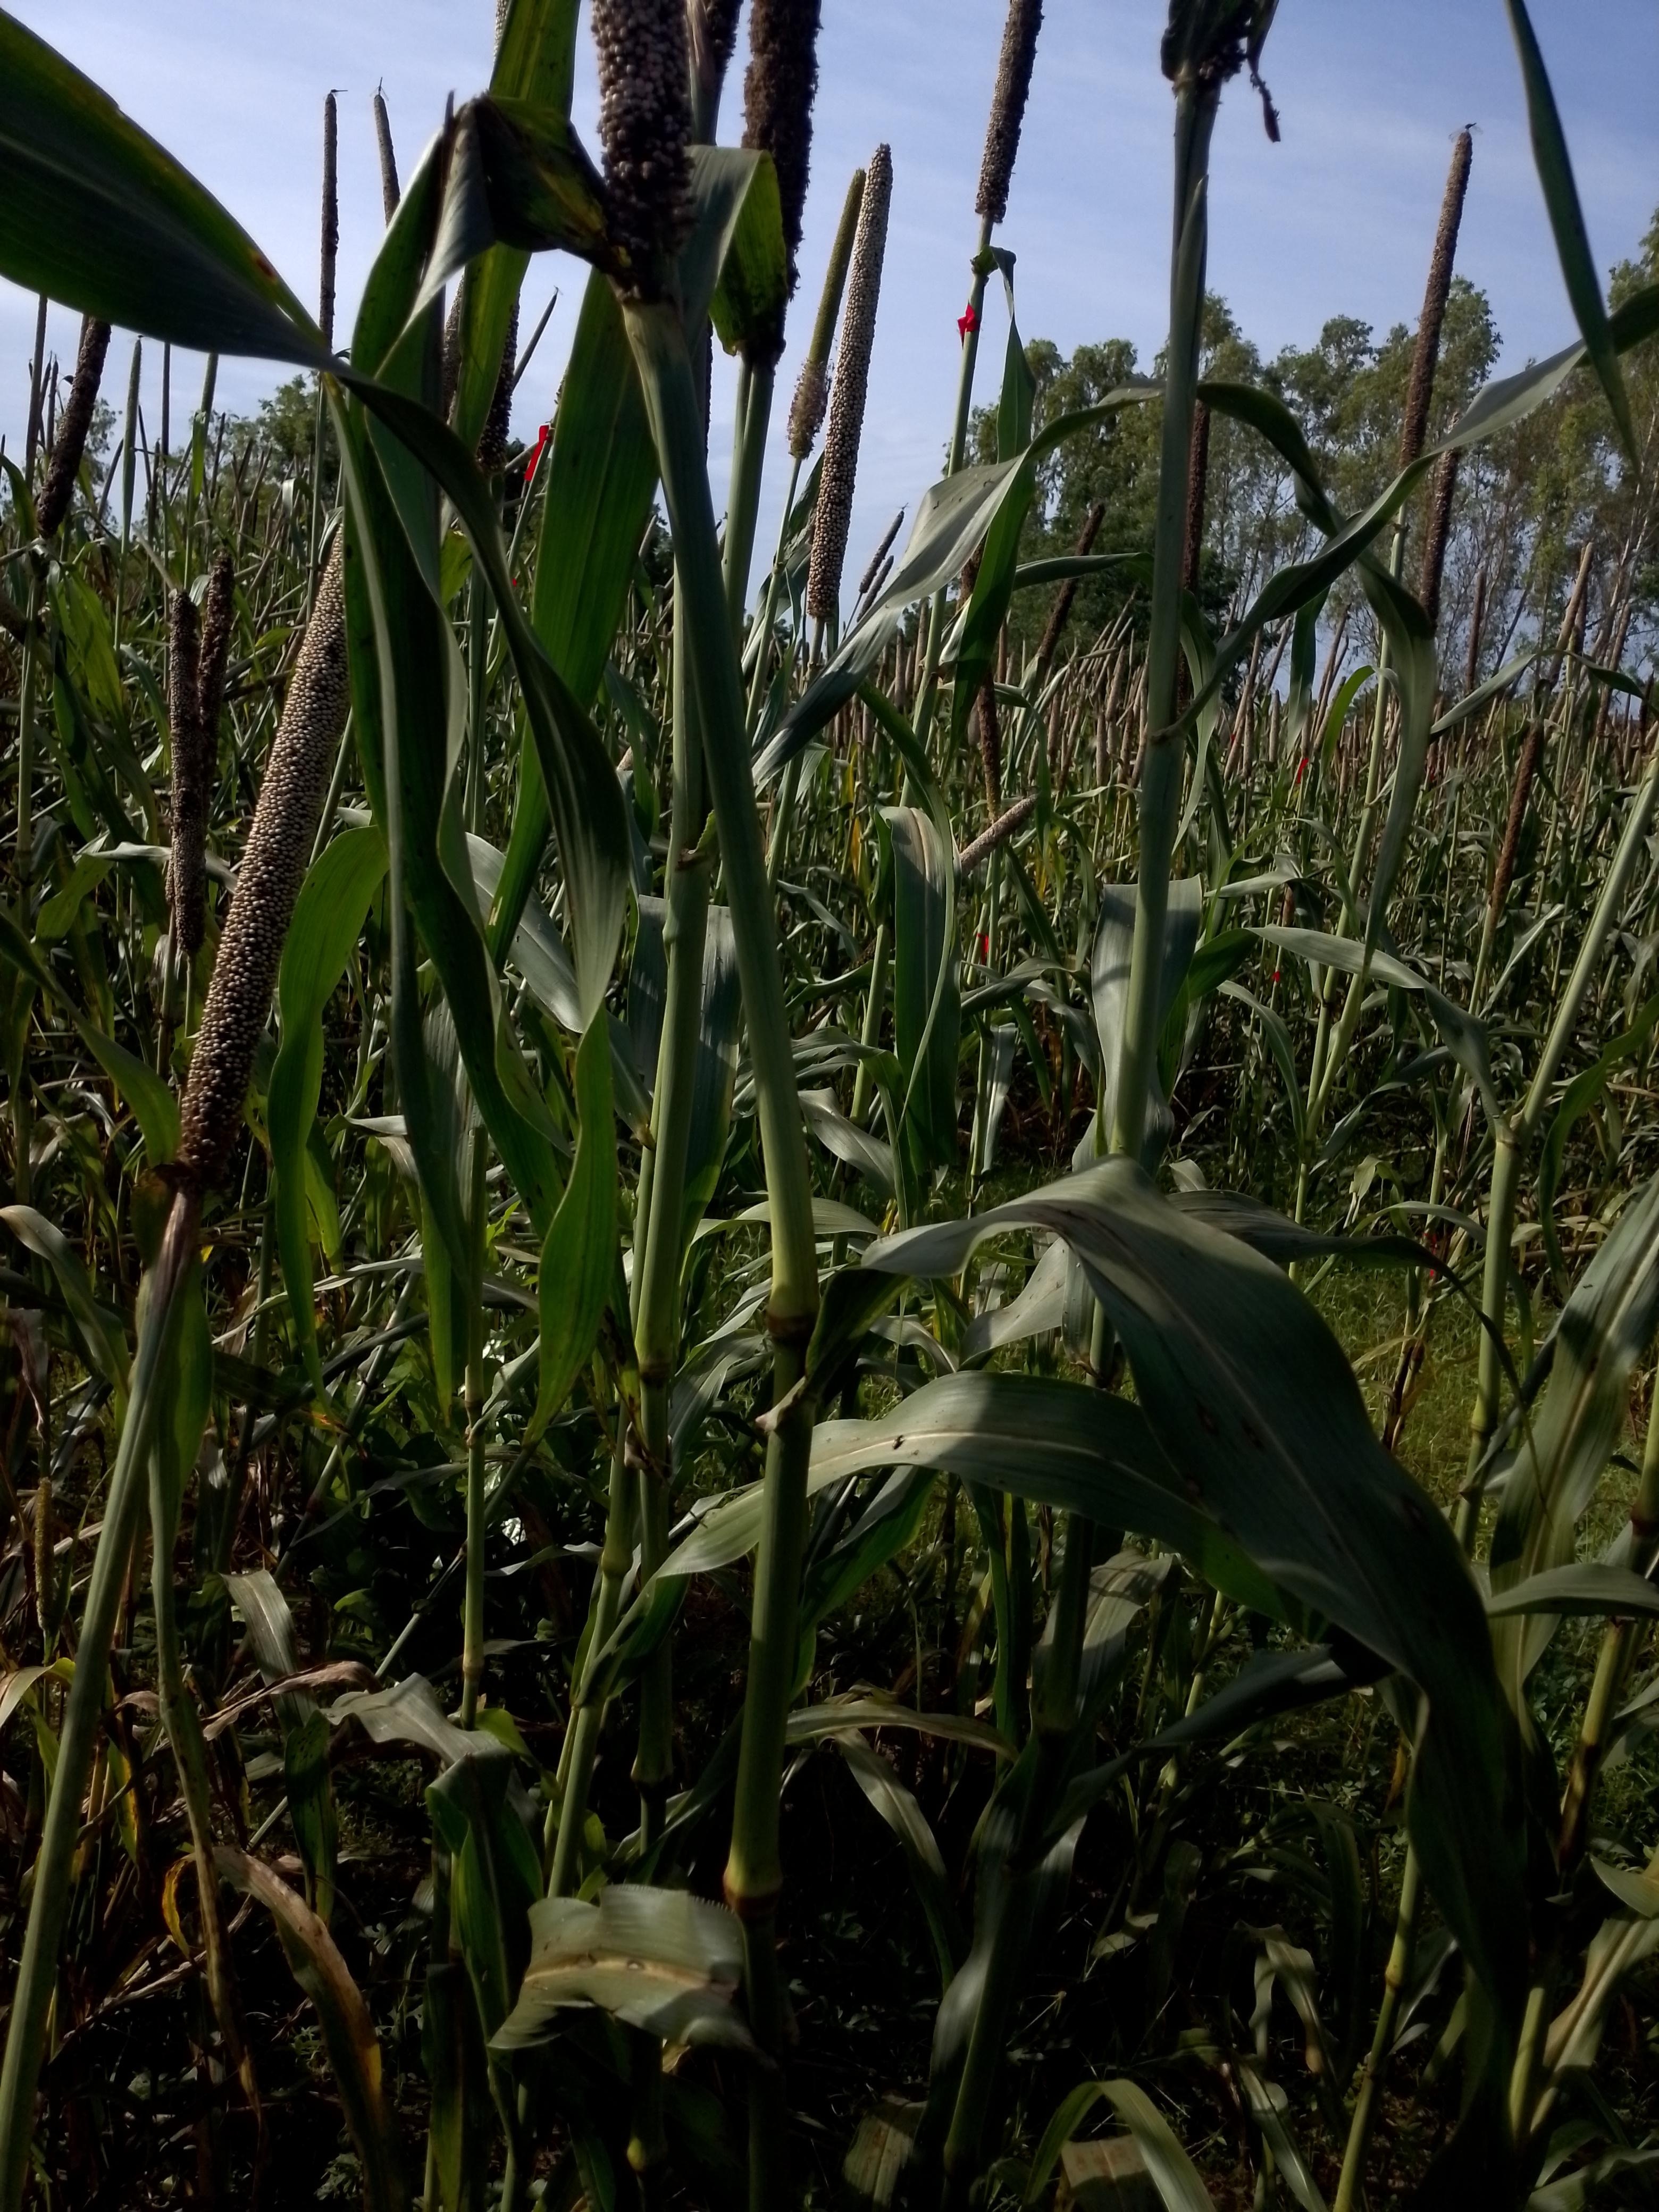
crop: pearl millet
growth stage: filling grain
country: Senegal
